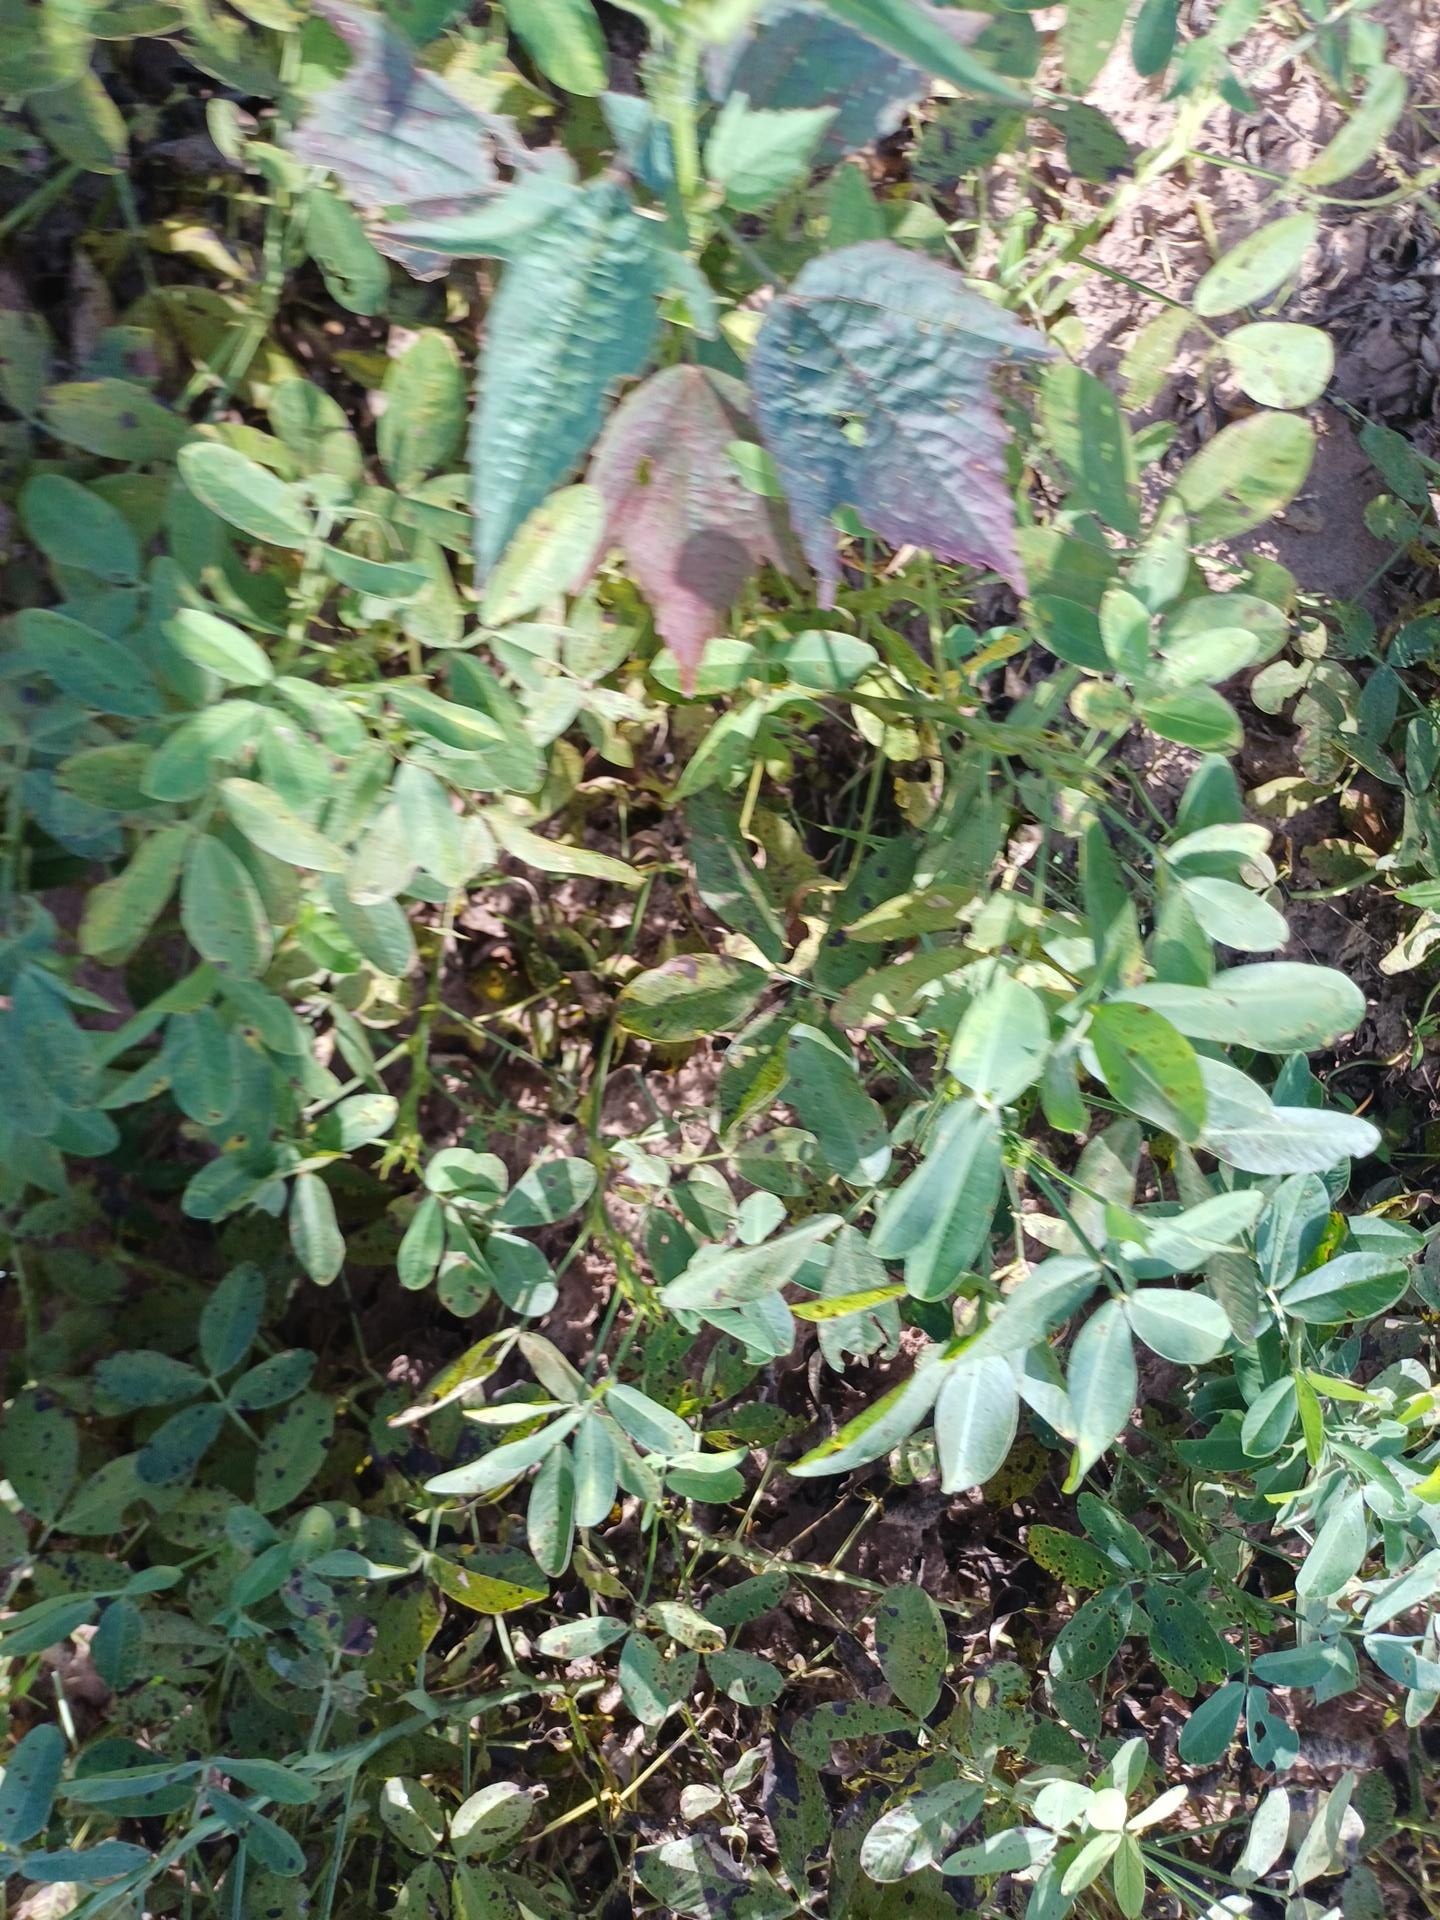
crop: groundnut
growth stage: flowering
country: Senegal
